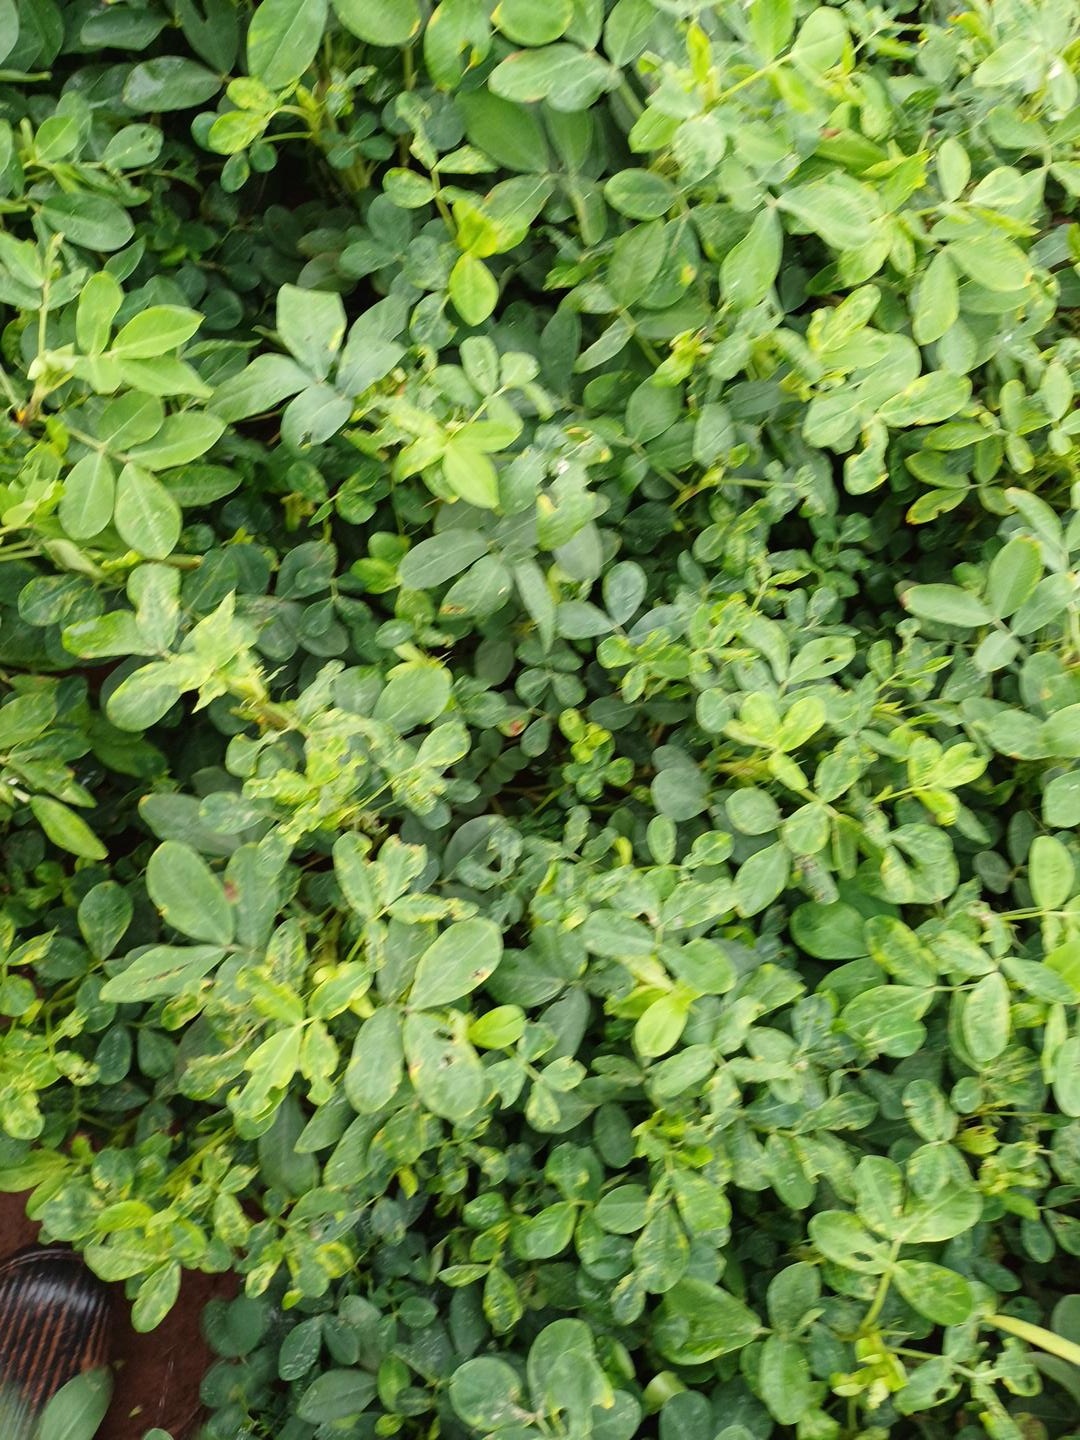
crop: groundnut
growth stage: pegging
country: Kenya
